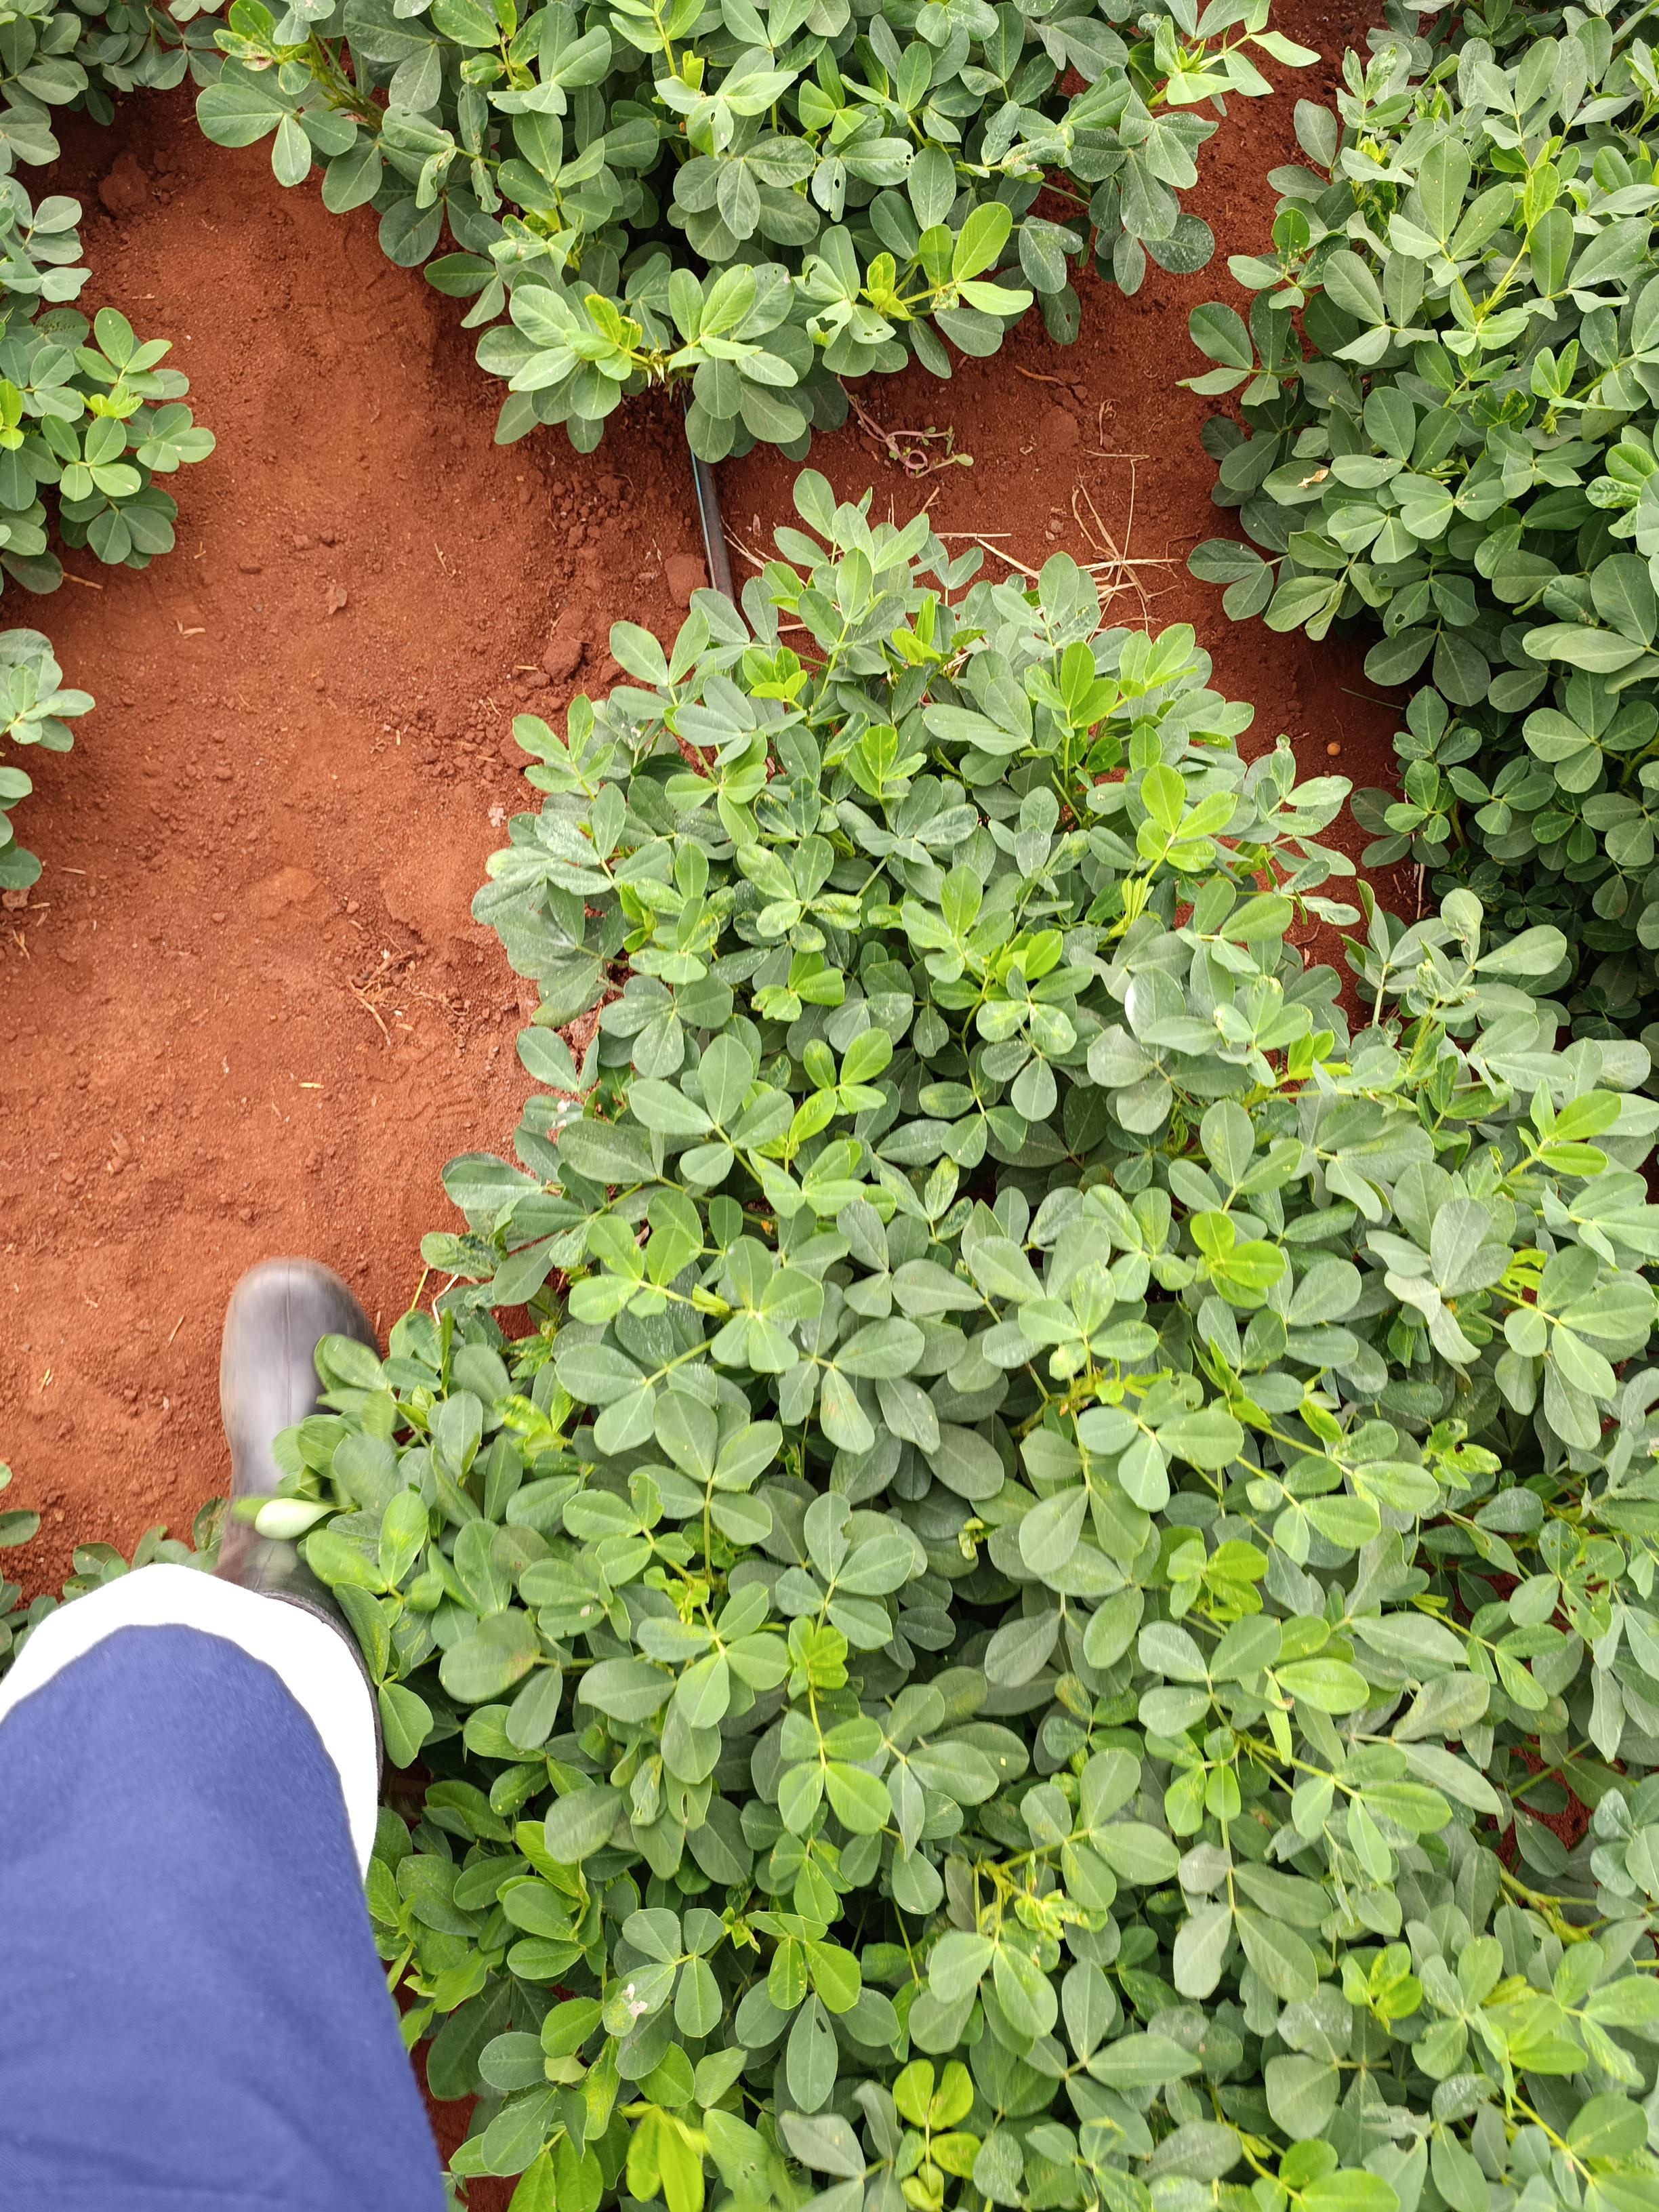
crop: groundnut
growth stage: pegging
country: Kenya
